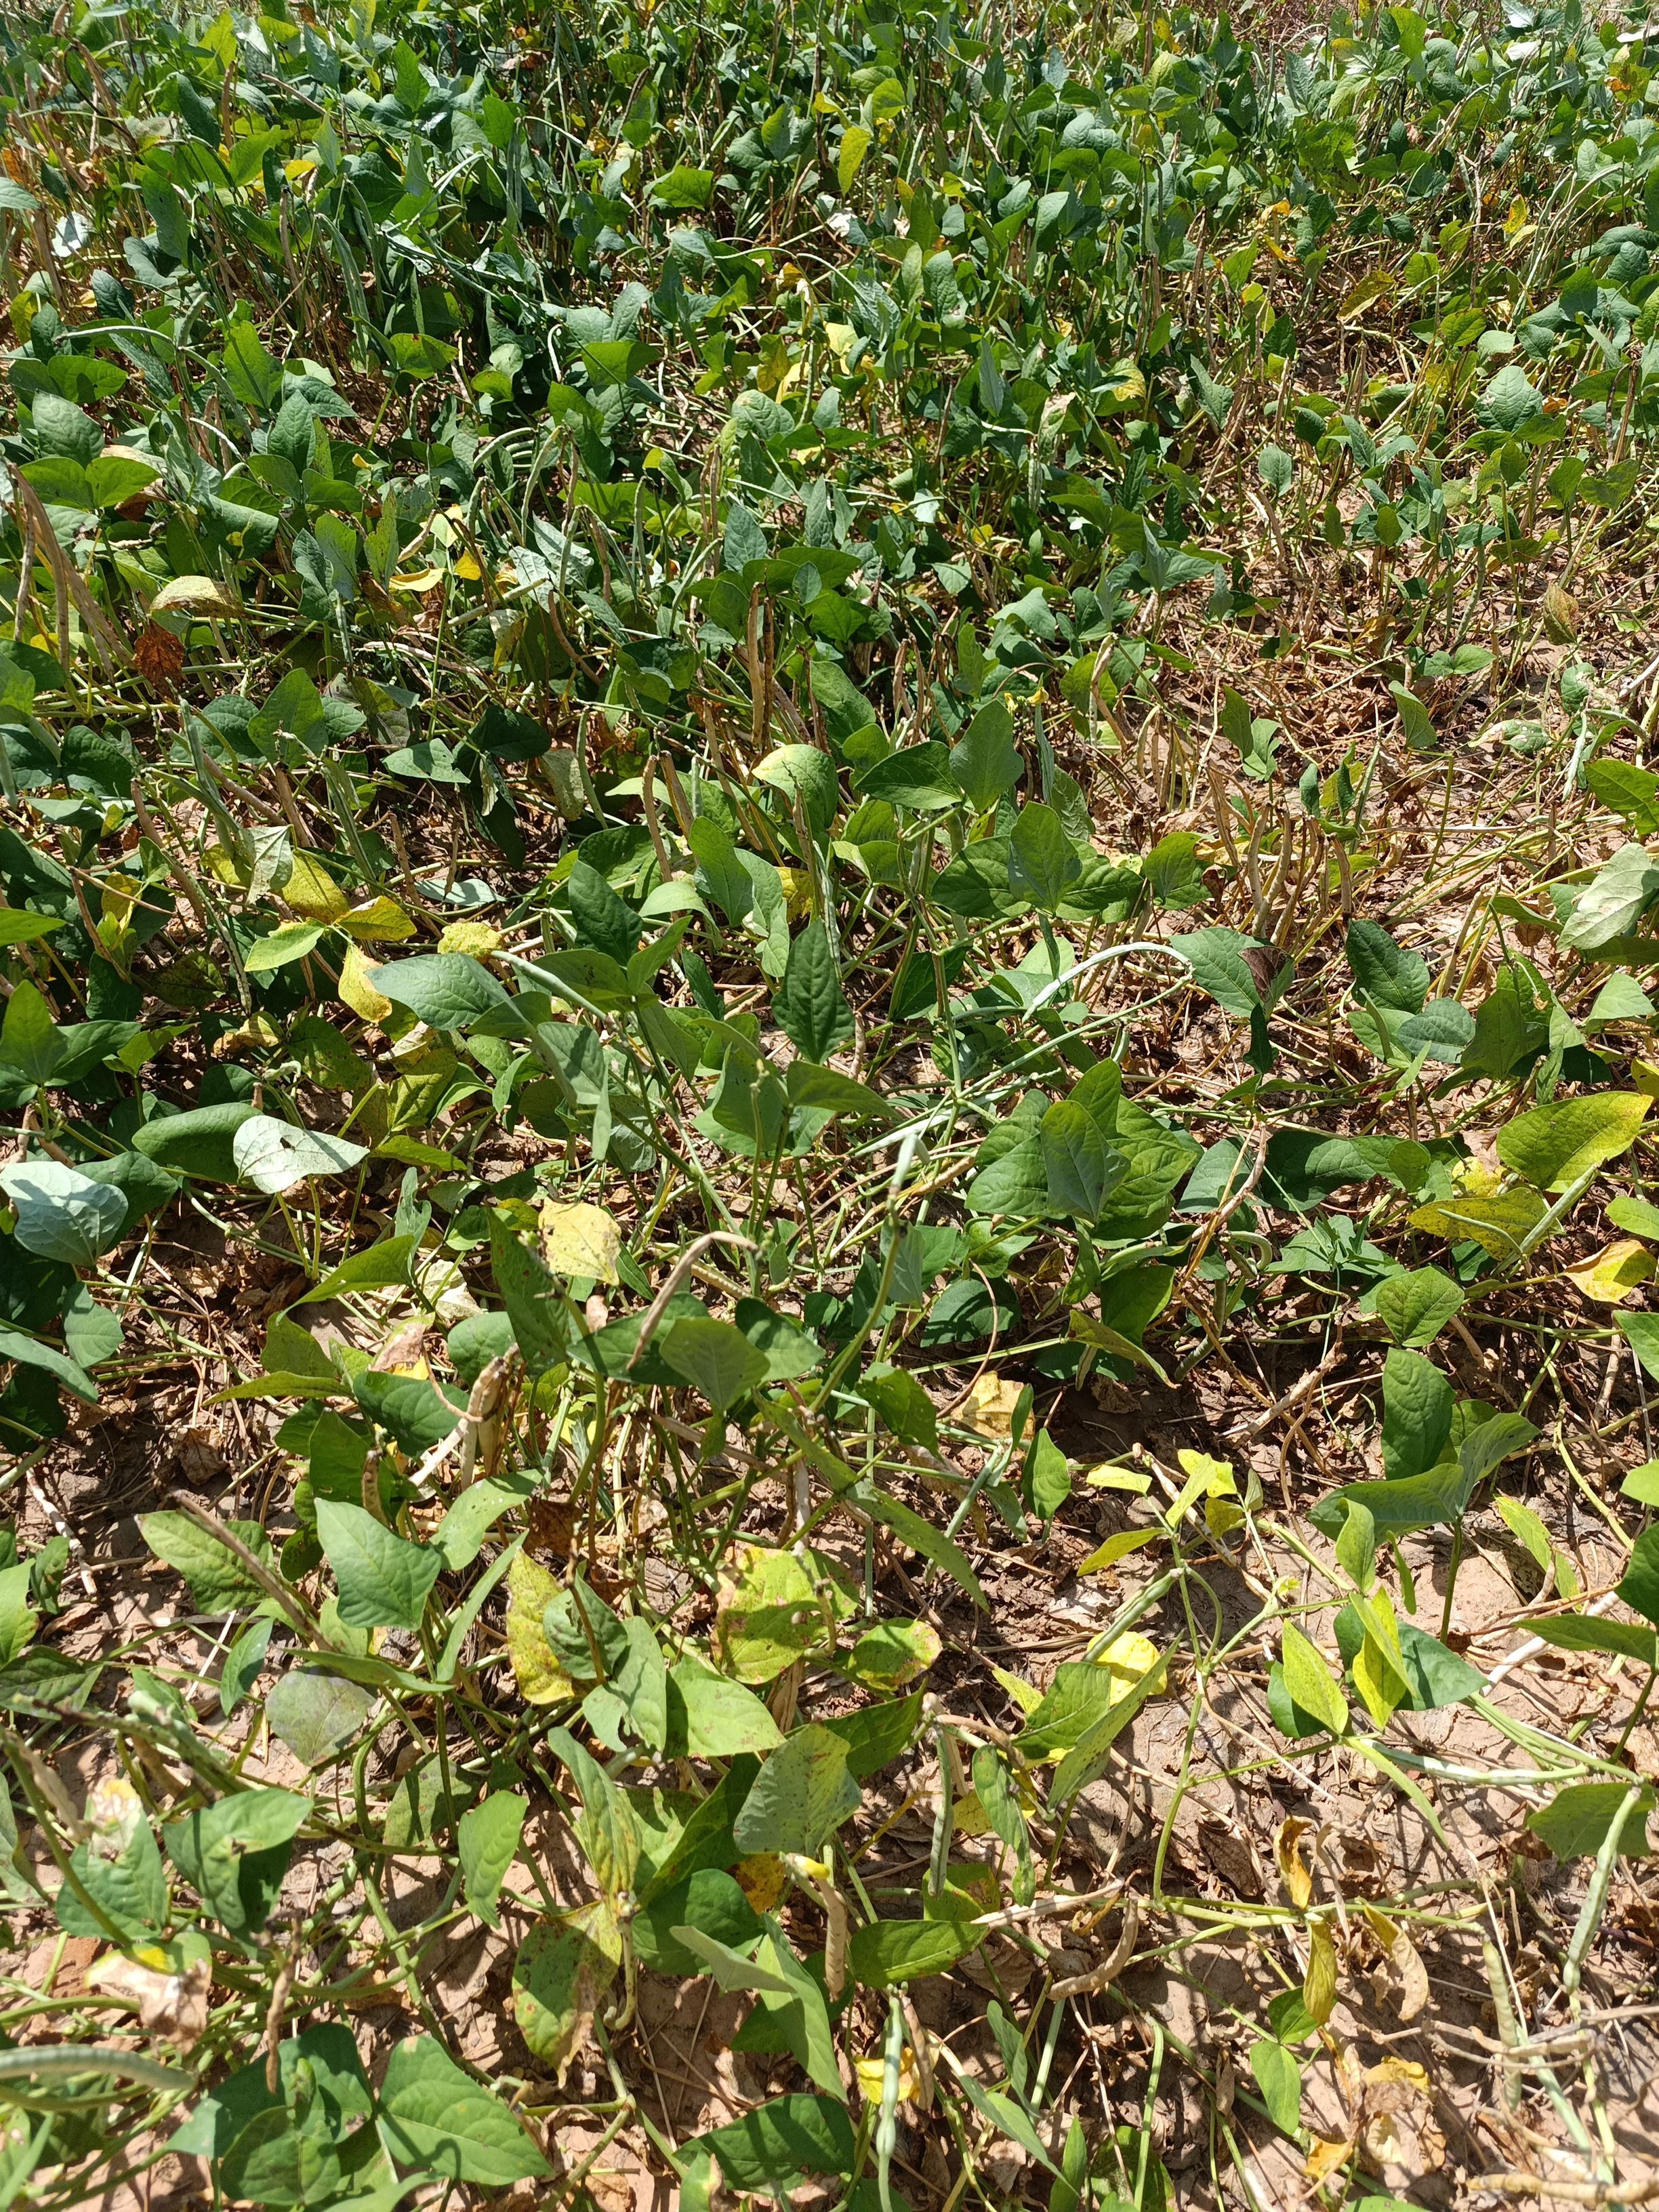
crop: cowpea
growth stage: maturity
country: Nigeria
